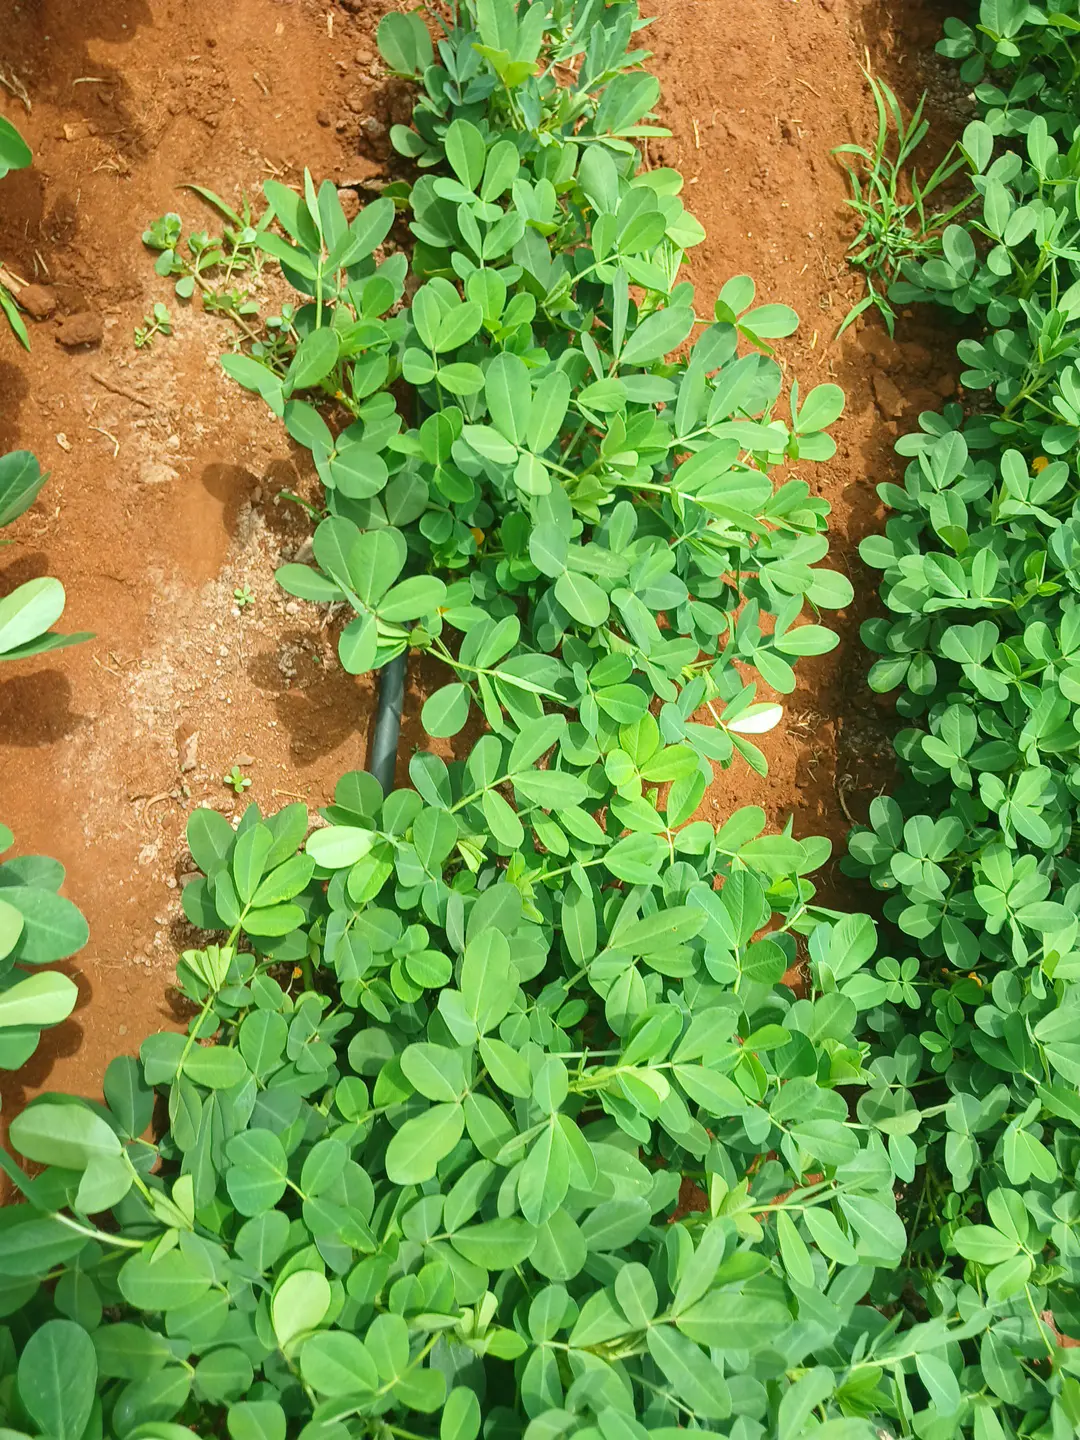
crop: groundnut
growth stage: flowering
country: Kenya
